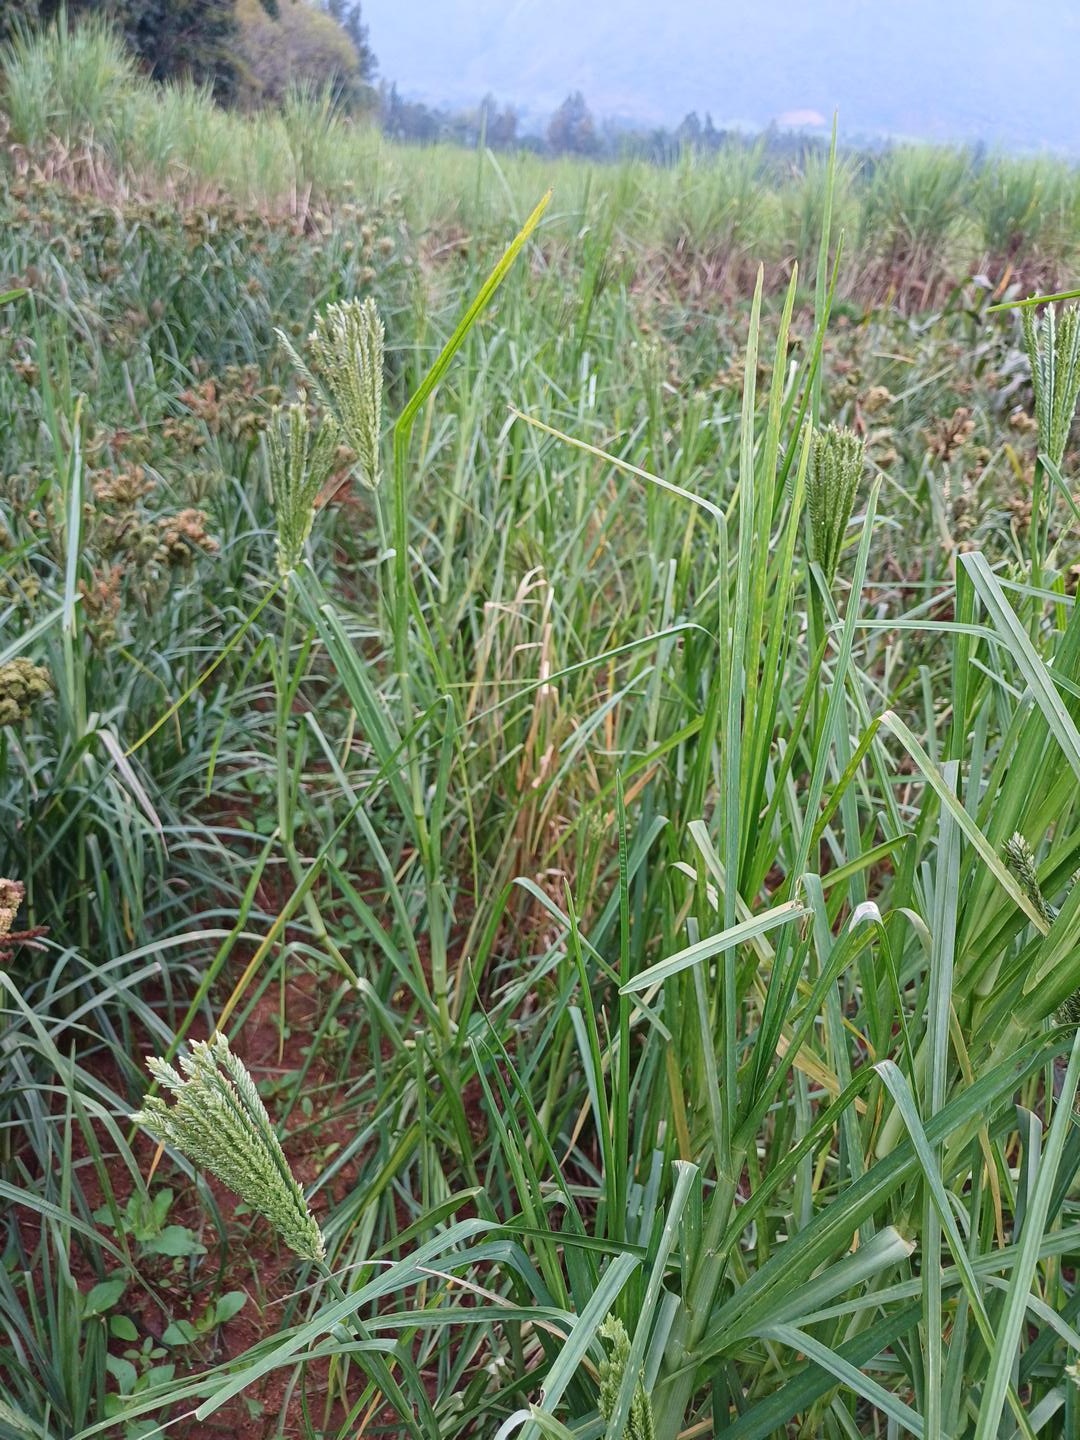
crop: finger millet
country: Kenya
